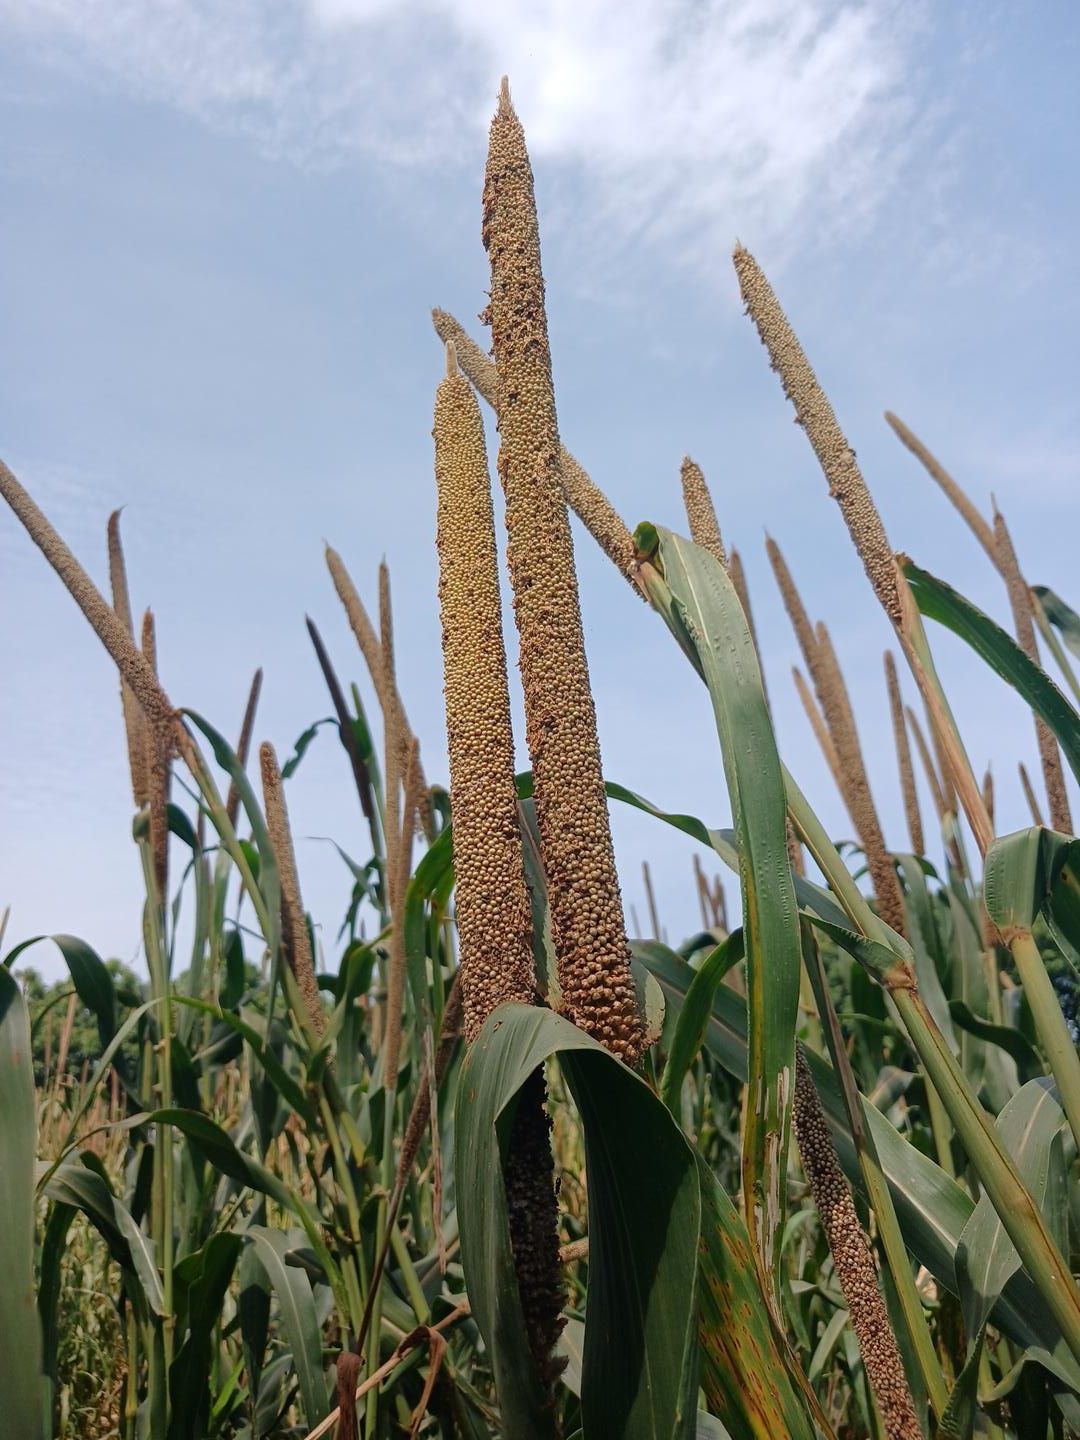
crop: pearl millet
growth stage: maturity
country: Senegal
